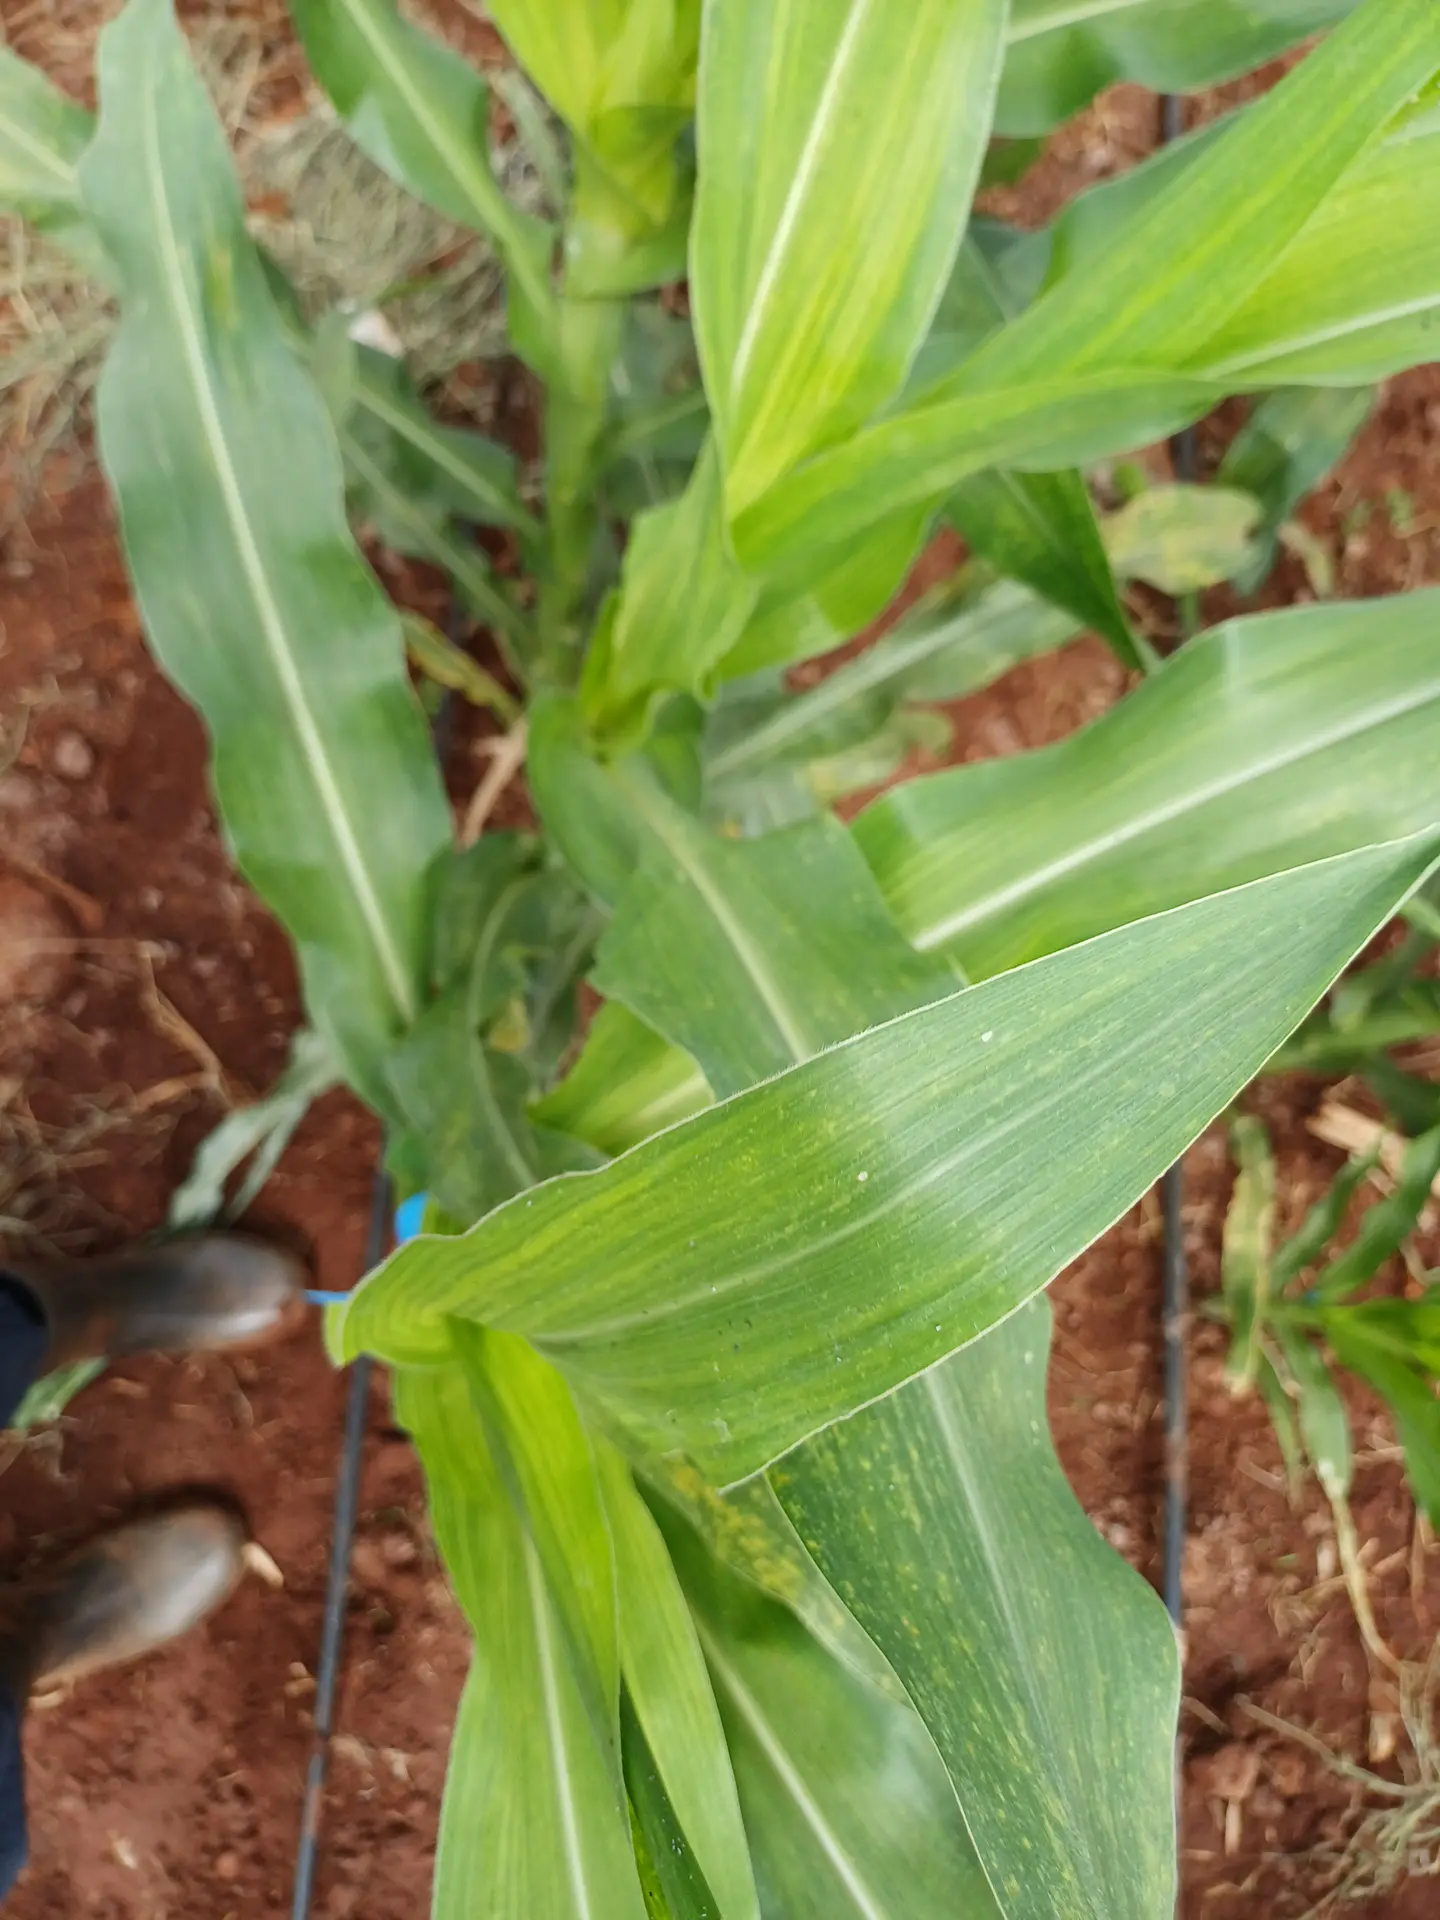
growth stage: vegetative
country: Kenya
